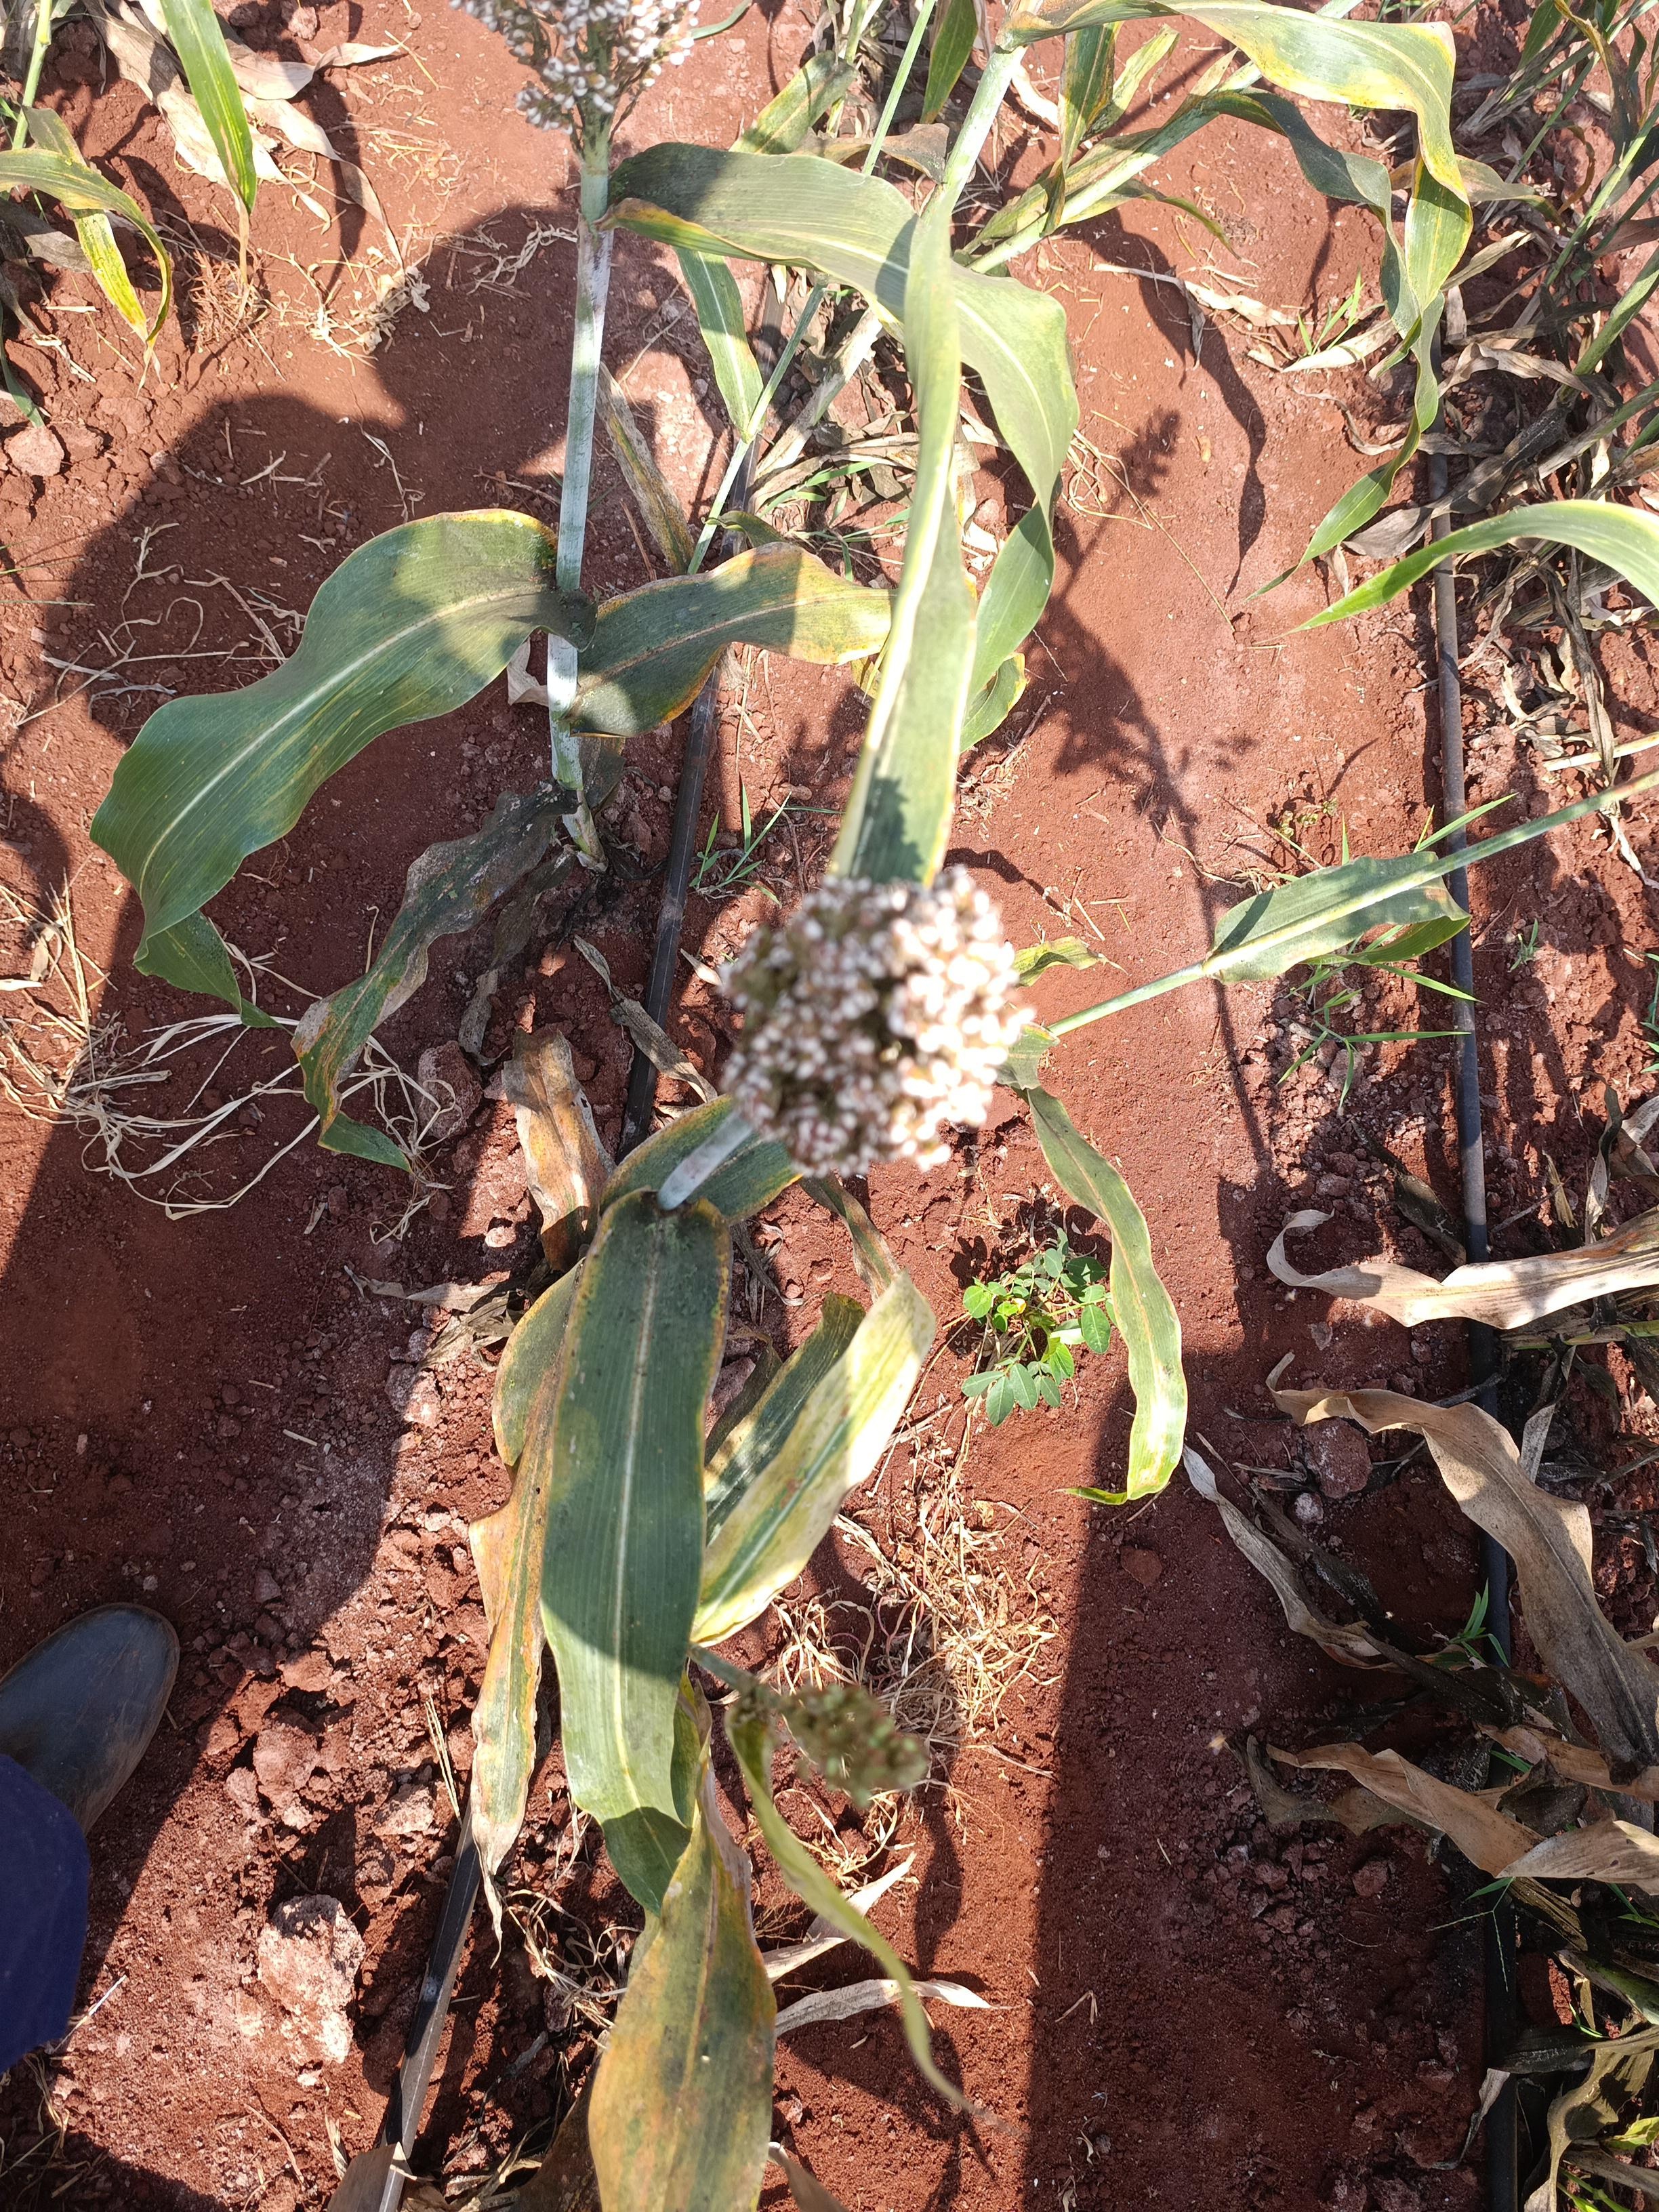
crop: sorghum
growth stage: maturity
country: Kenya
